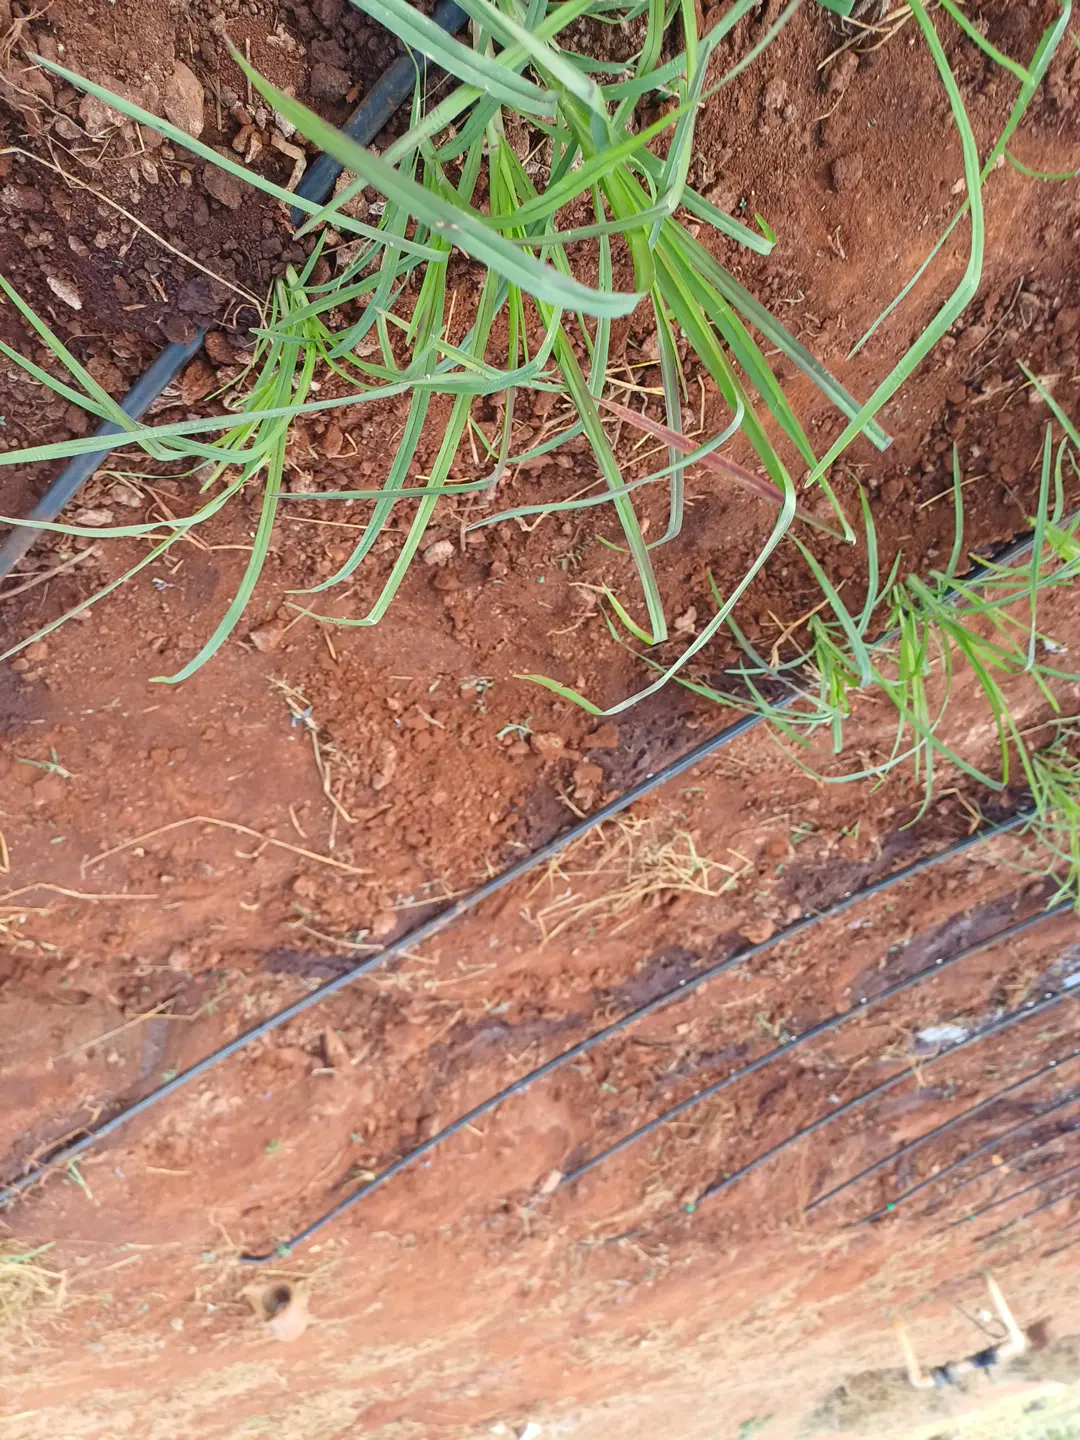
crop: finger millet
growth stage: vegetative
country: Kenya
